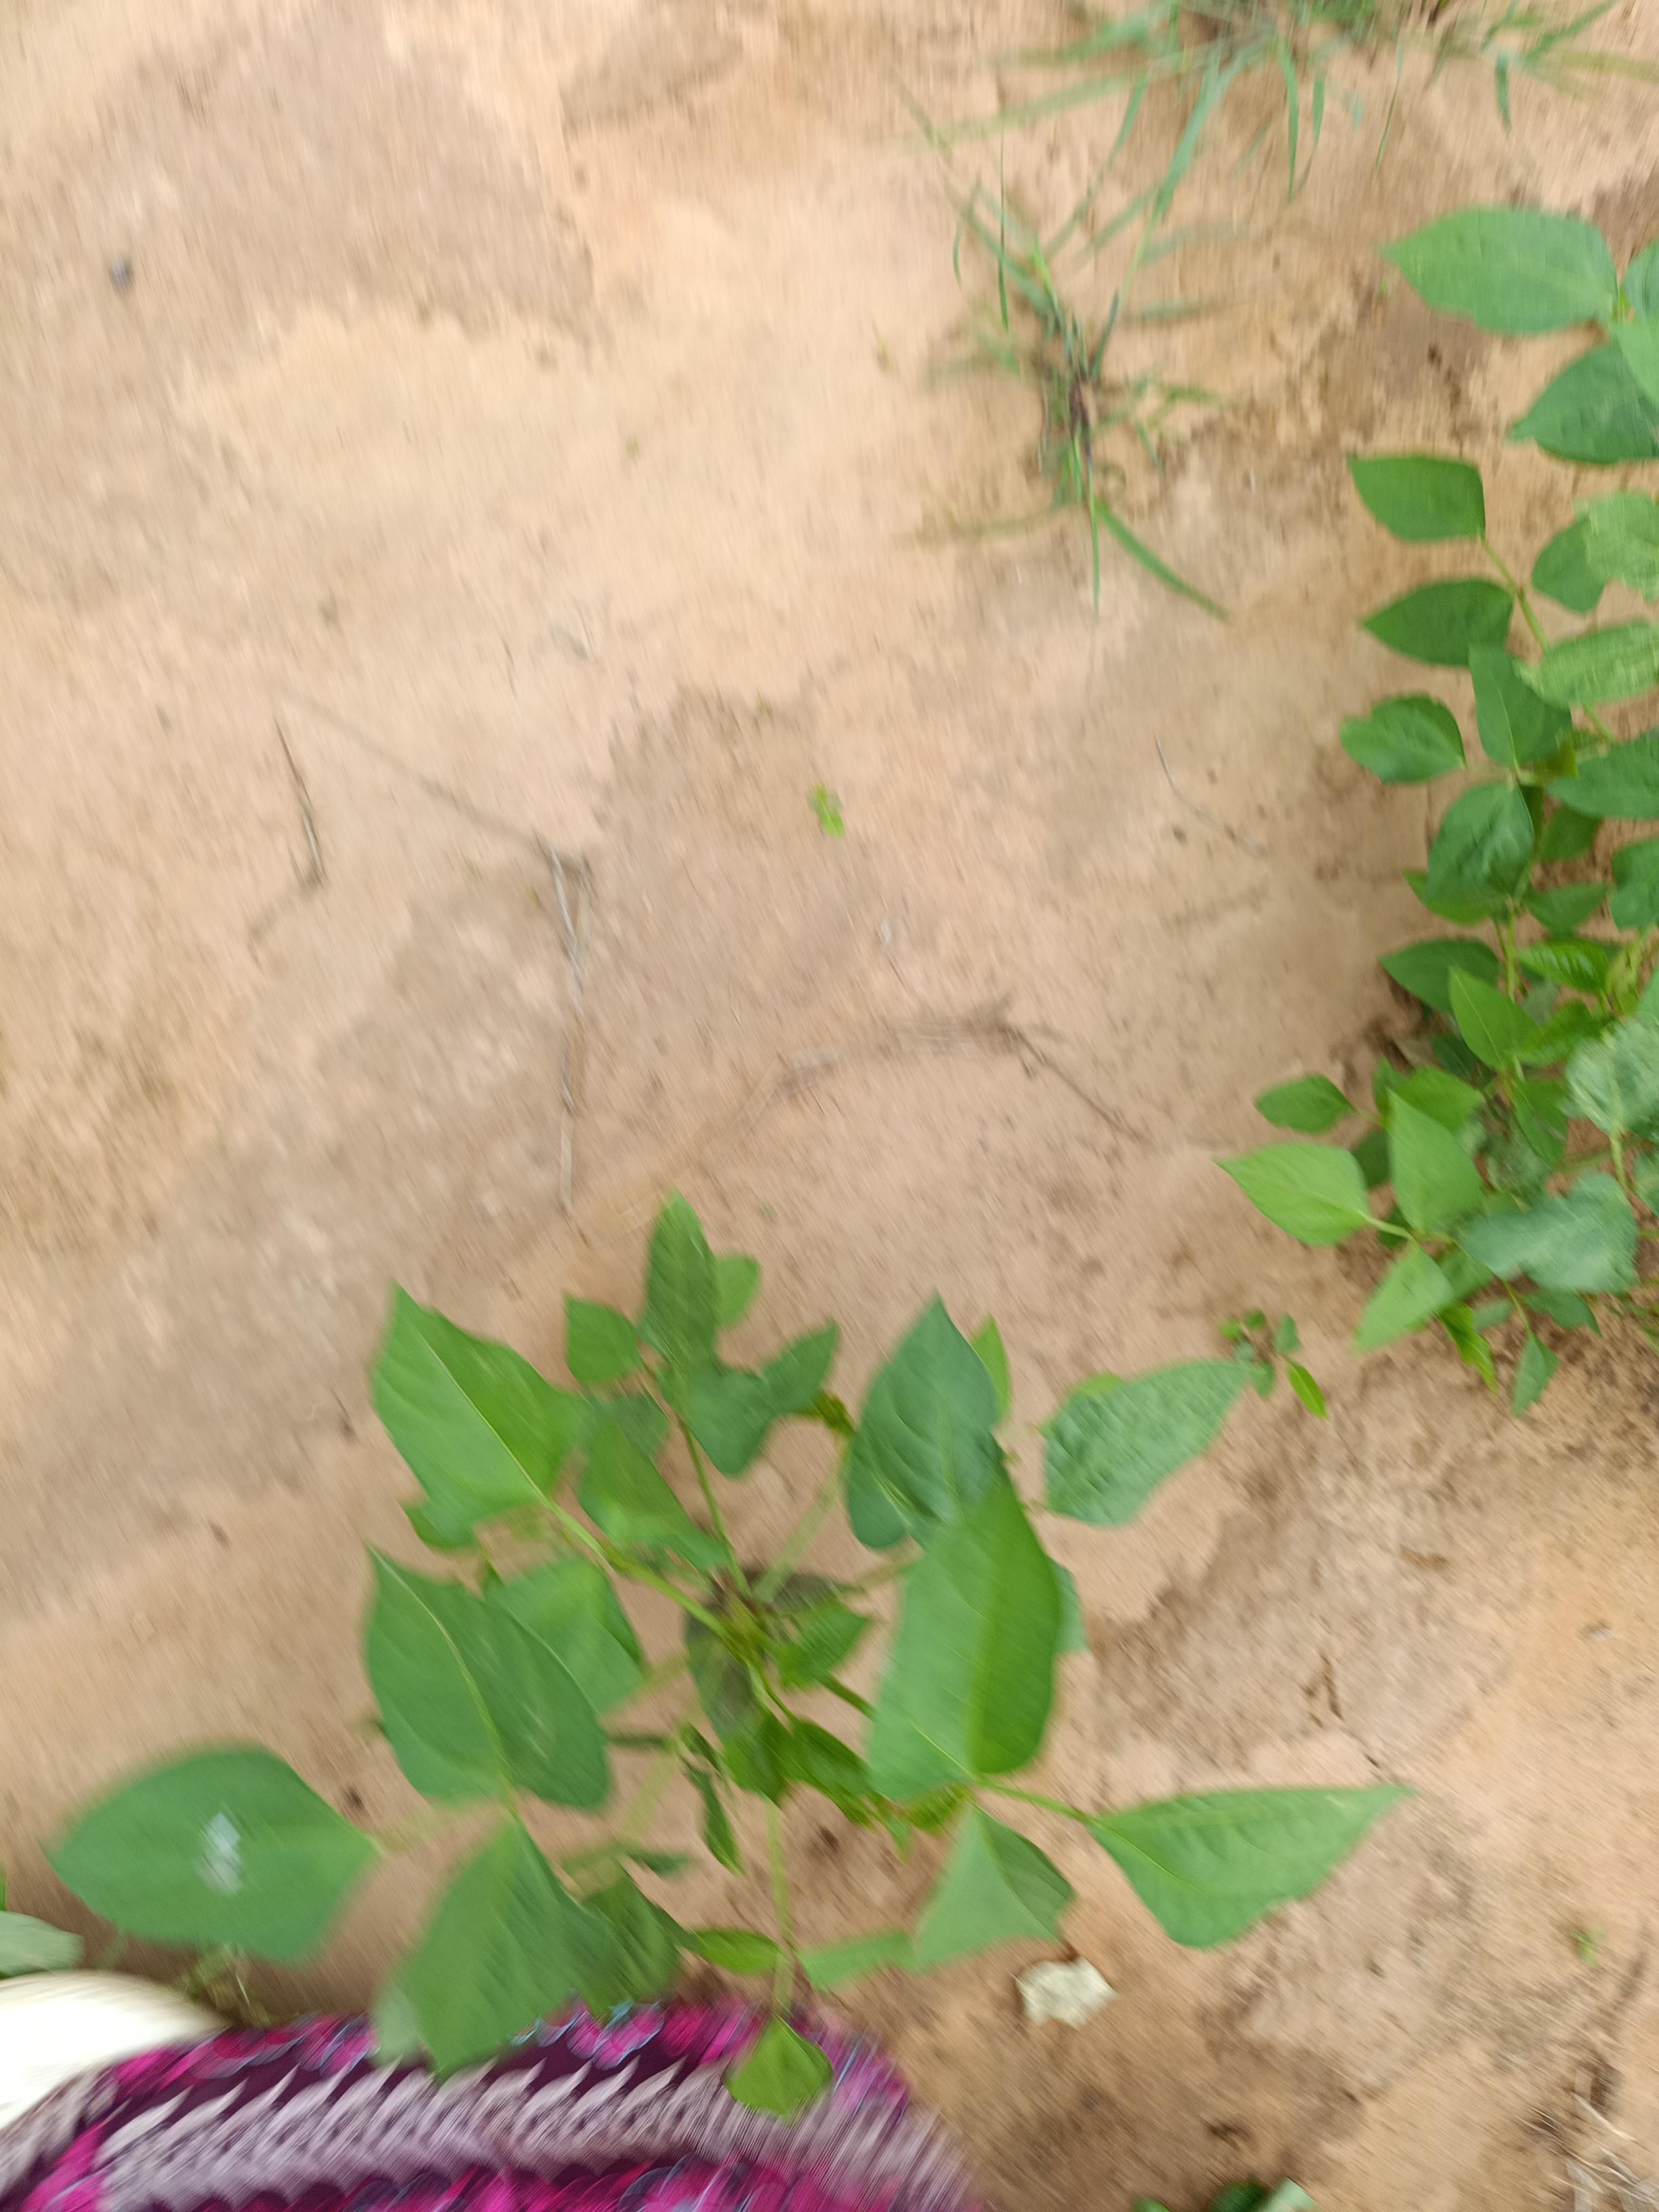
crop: cowpea
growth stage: emergence
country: Nigeria
